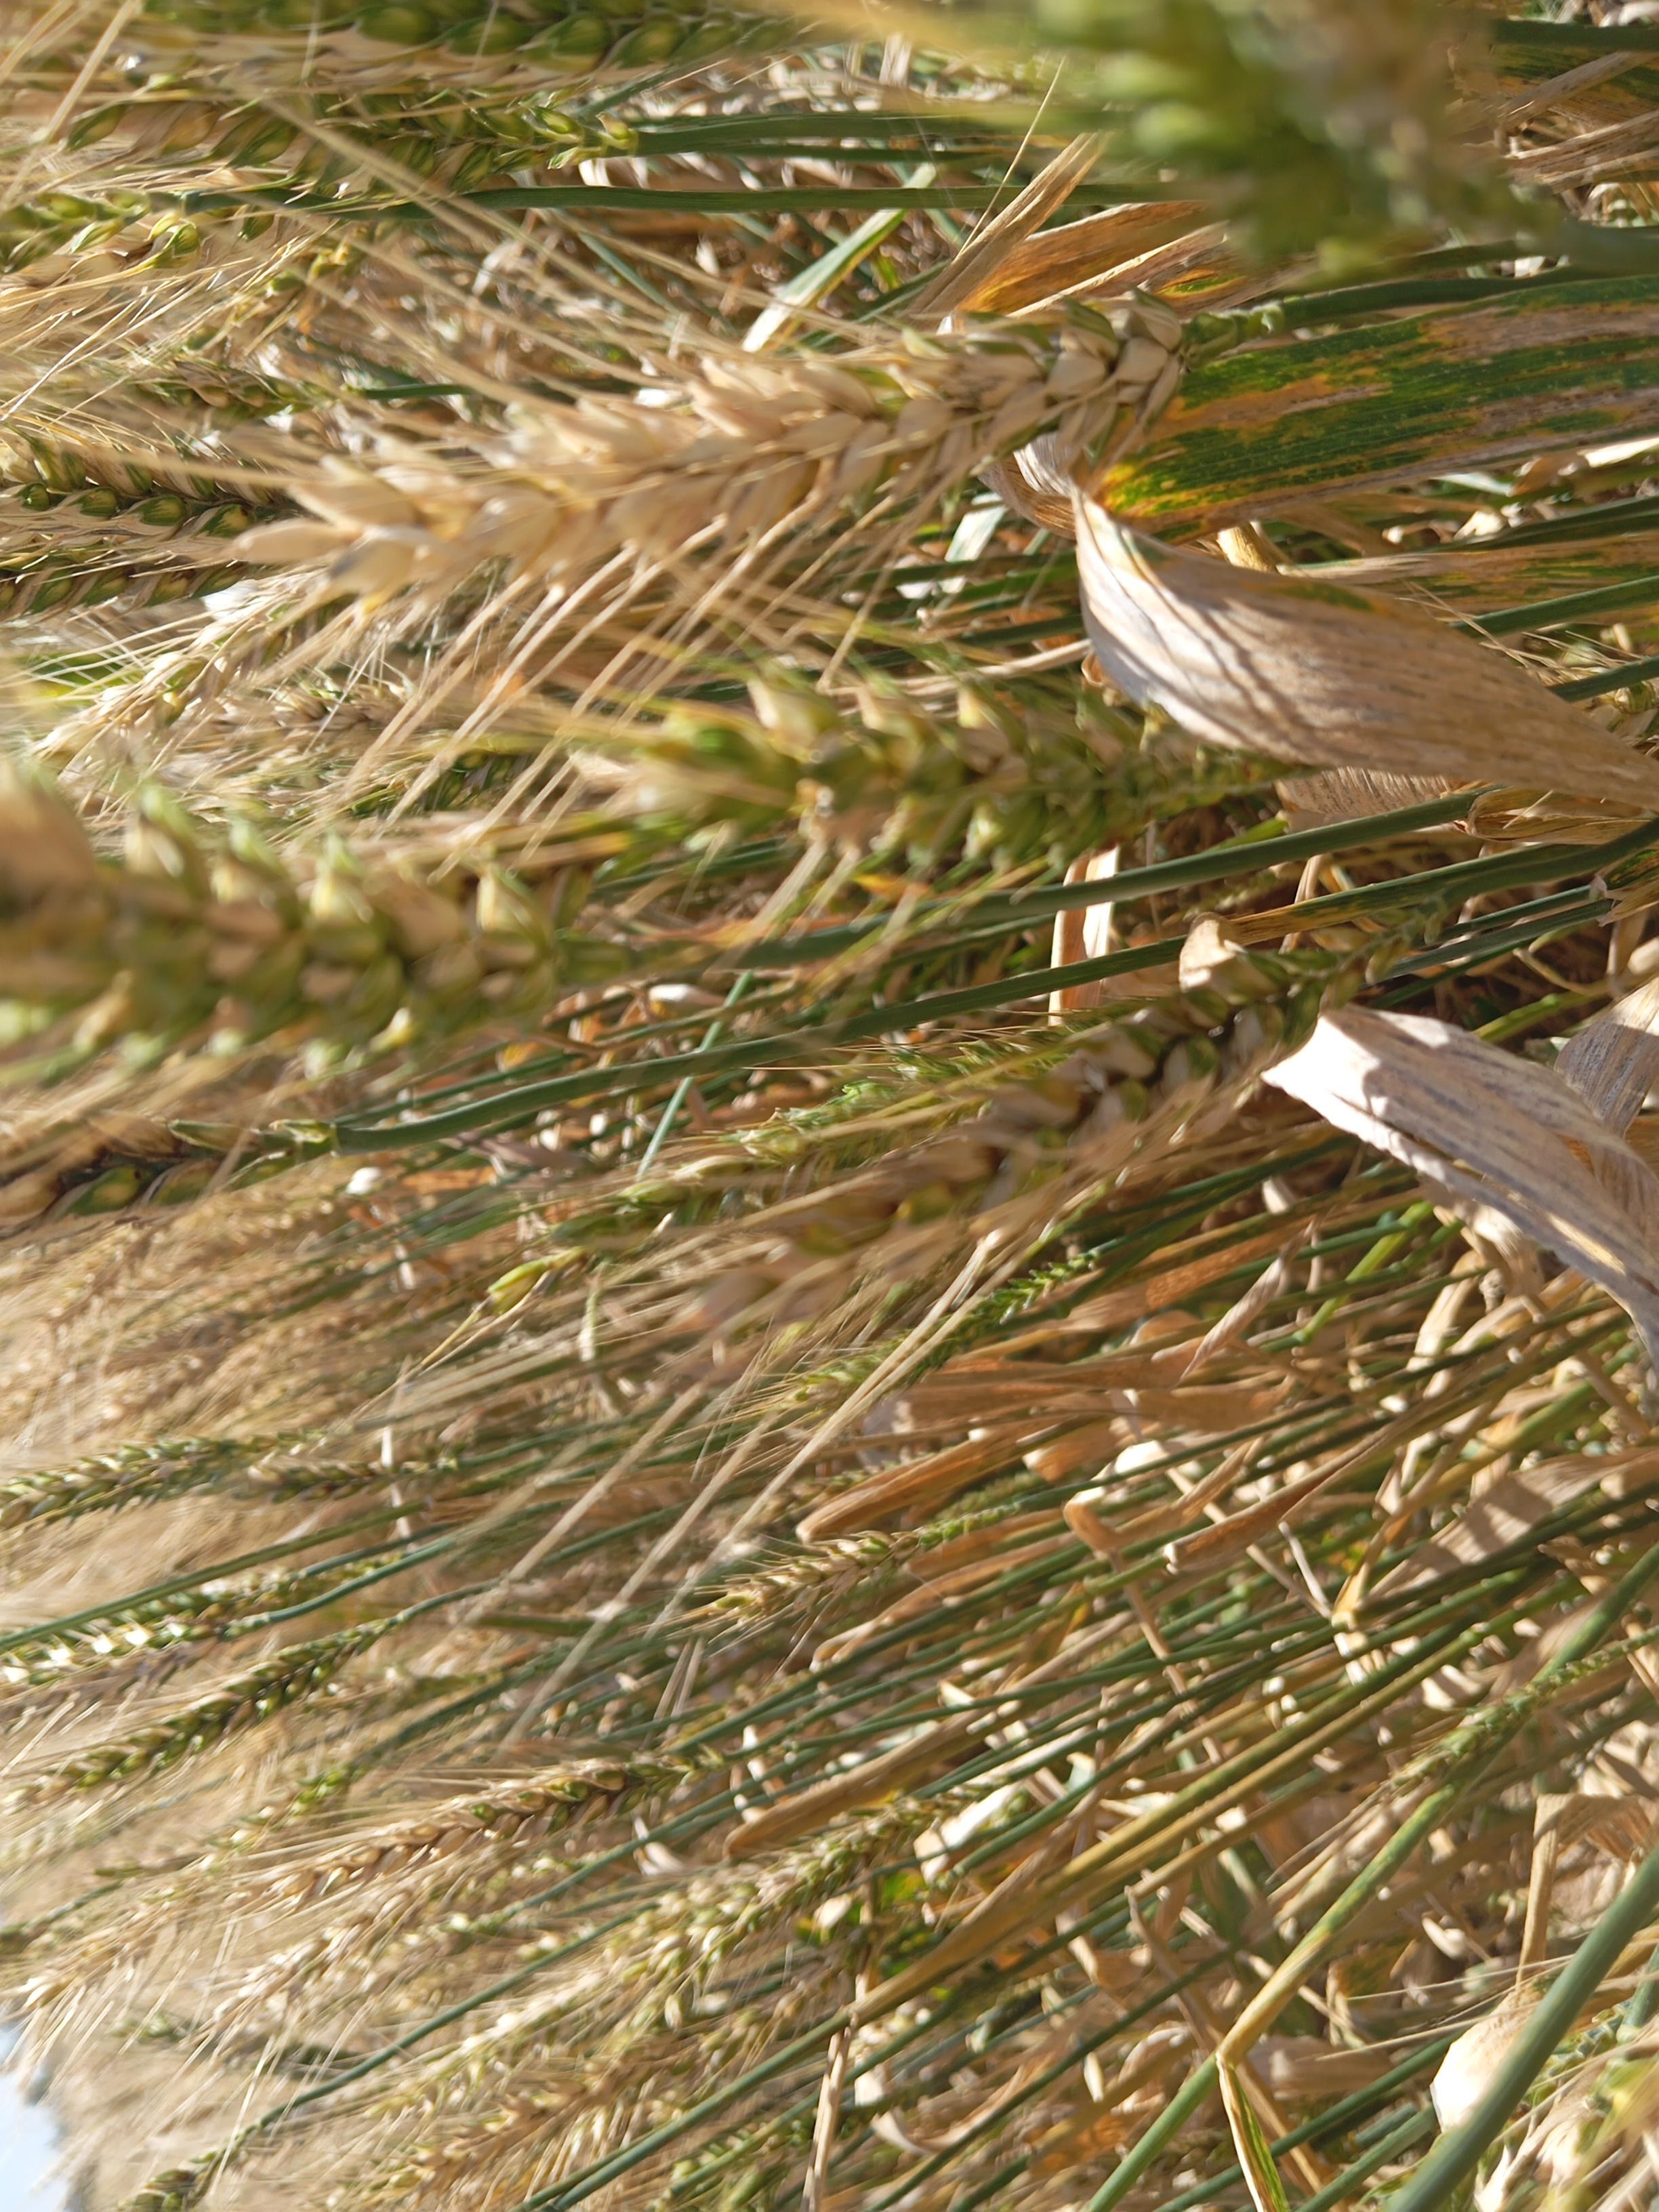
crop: wheat
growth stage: maturity
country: Kenya
